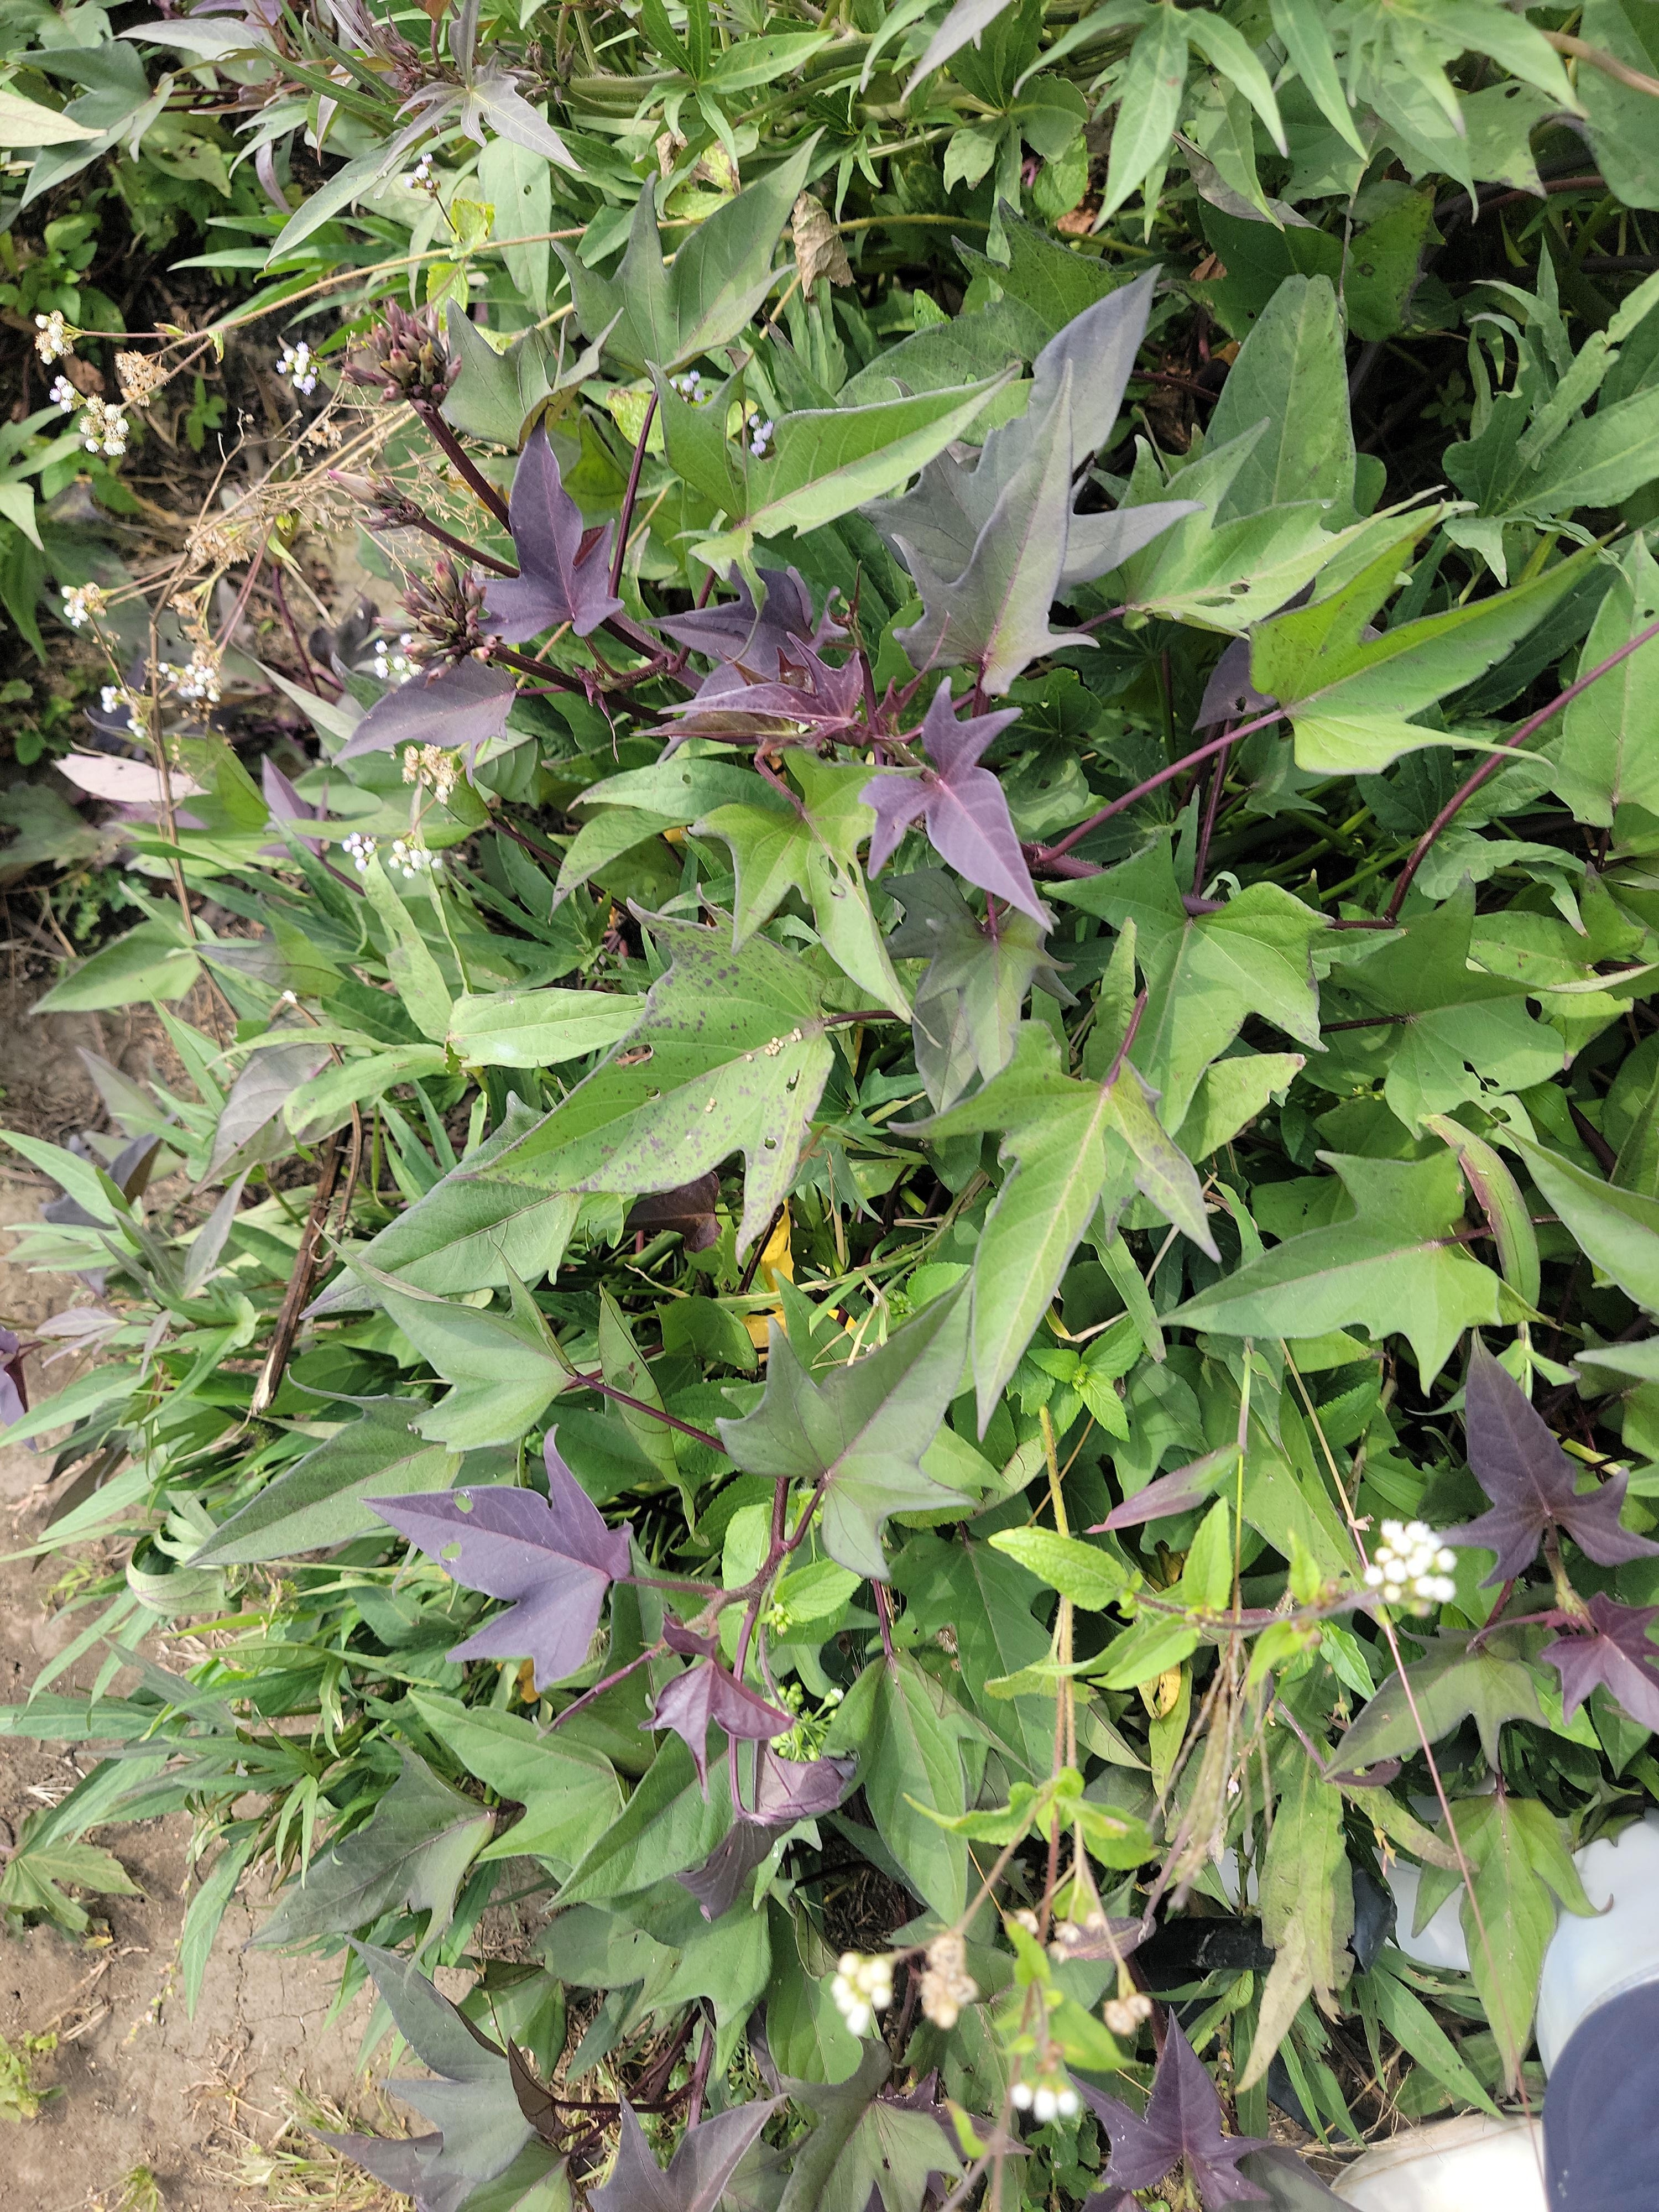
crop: sweet potato
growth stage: flowering
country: Tanzania
